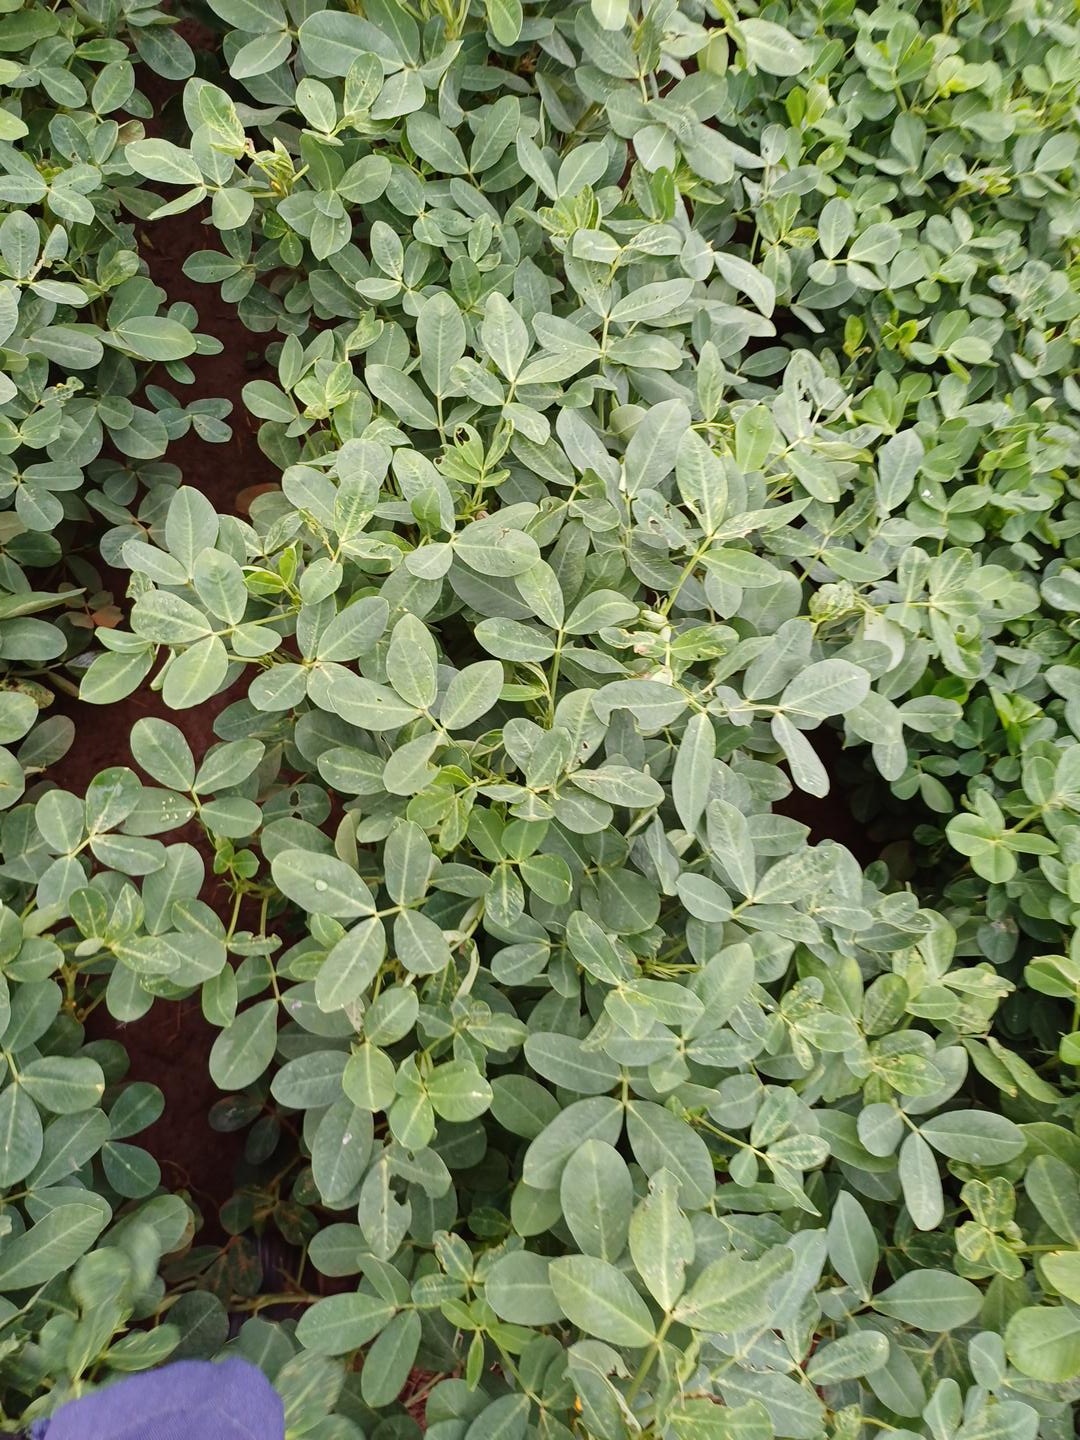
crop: groundnut
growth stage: pegging
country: Kenya
